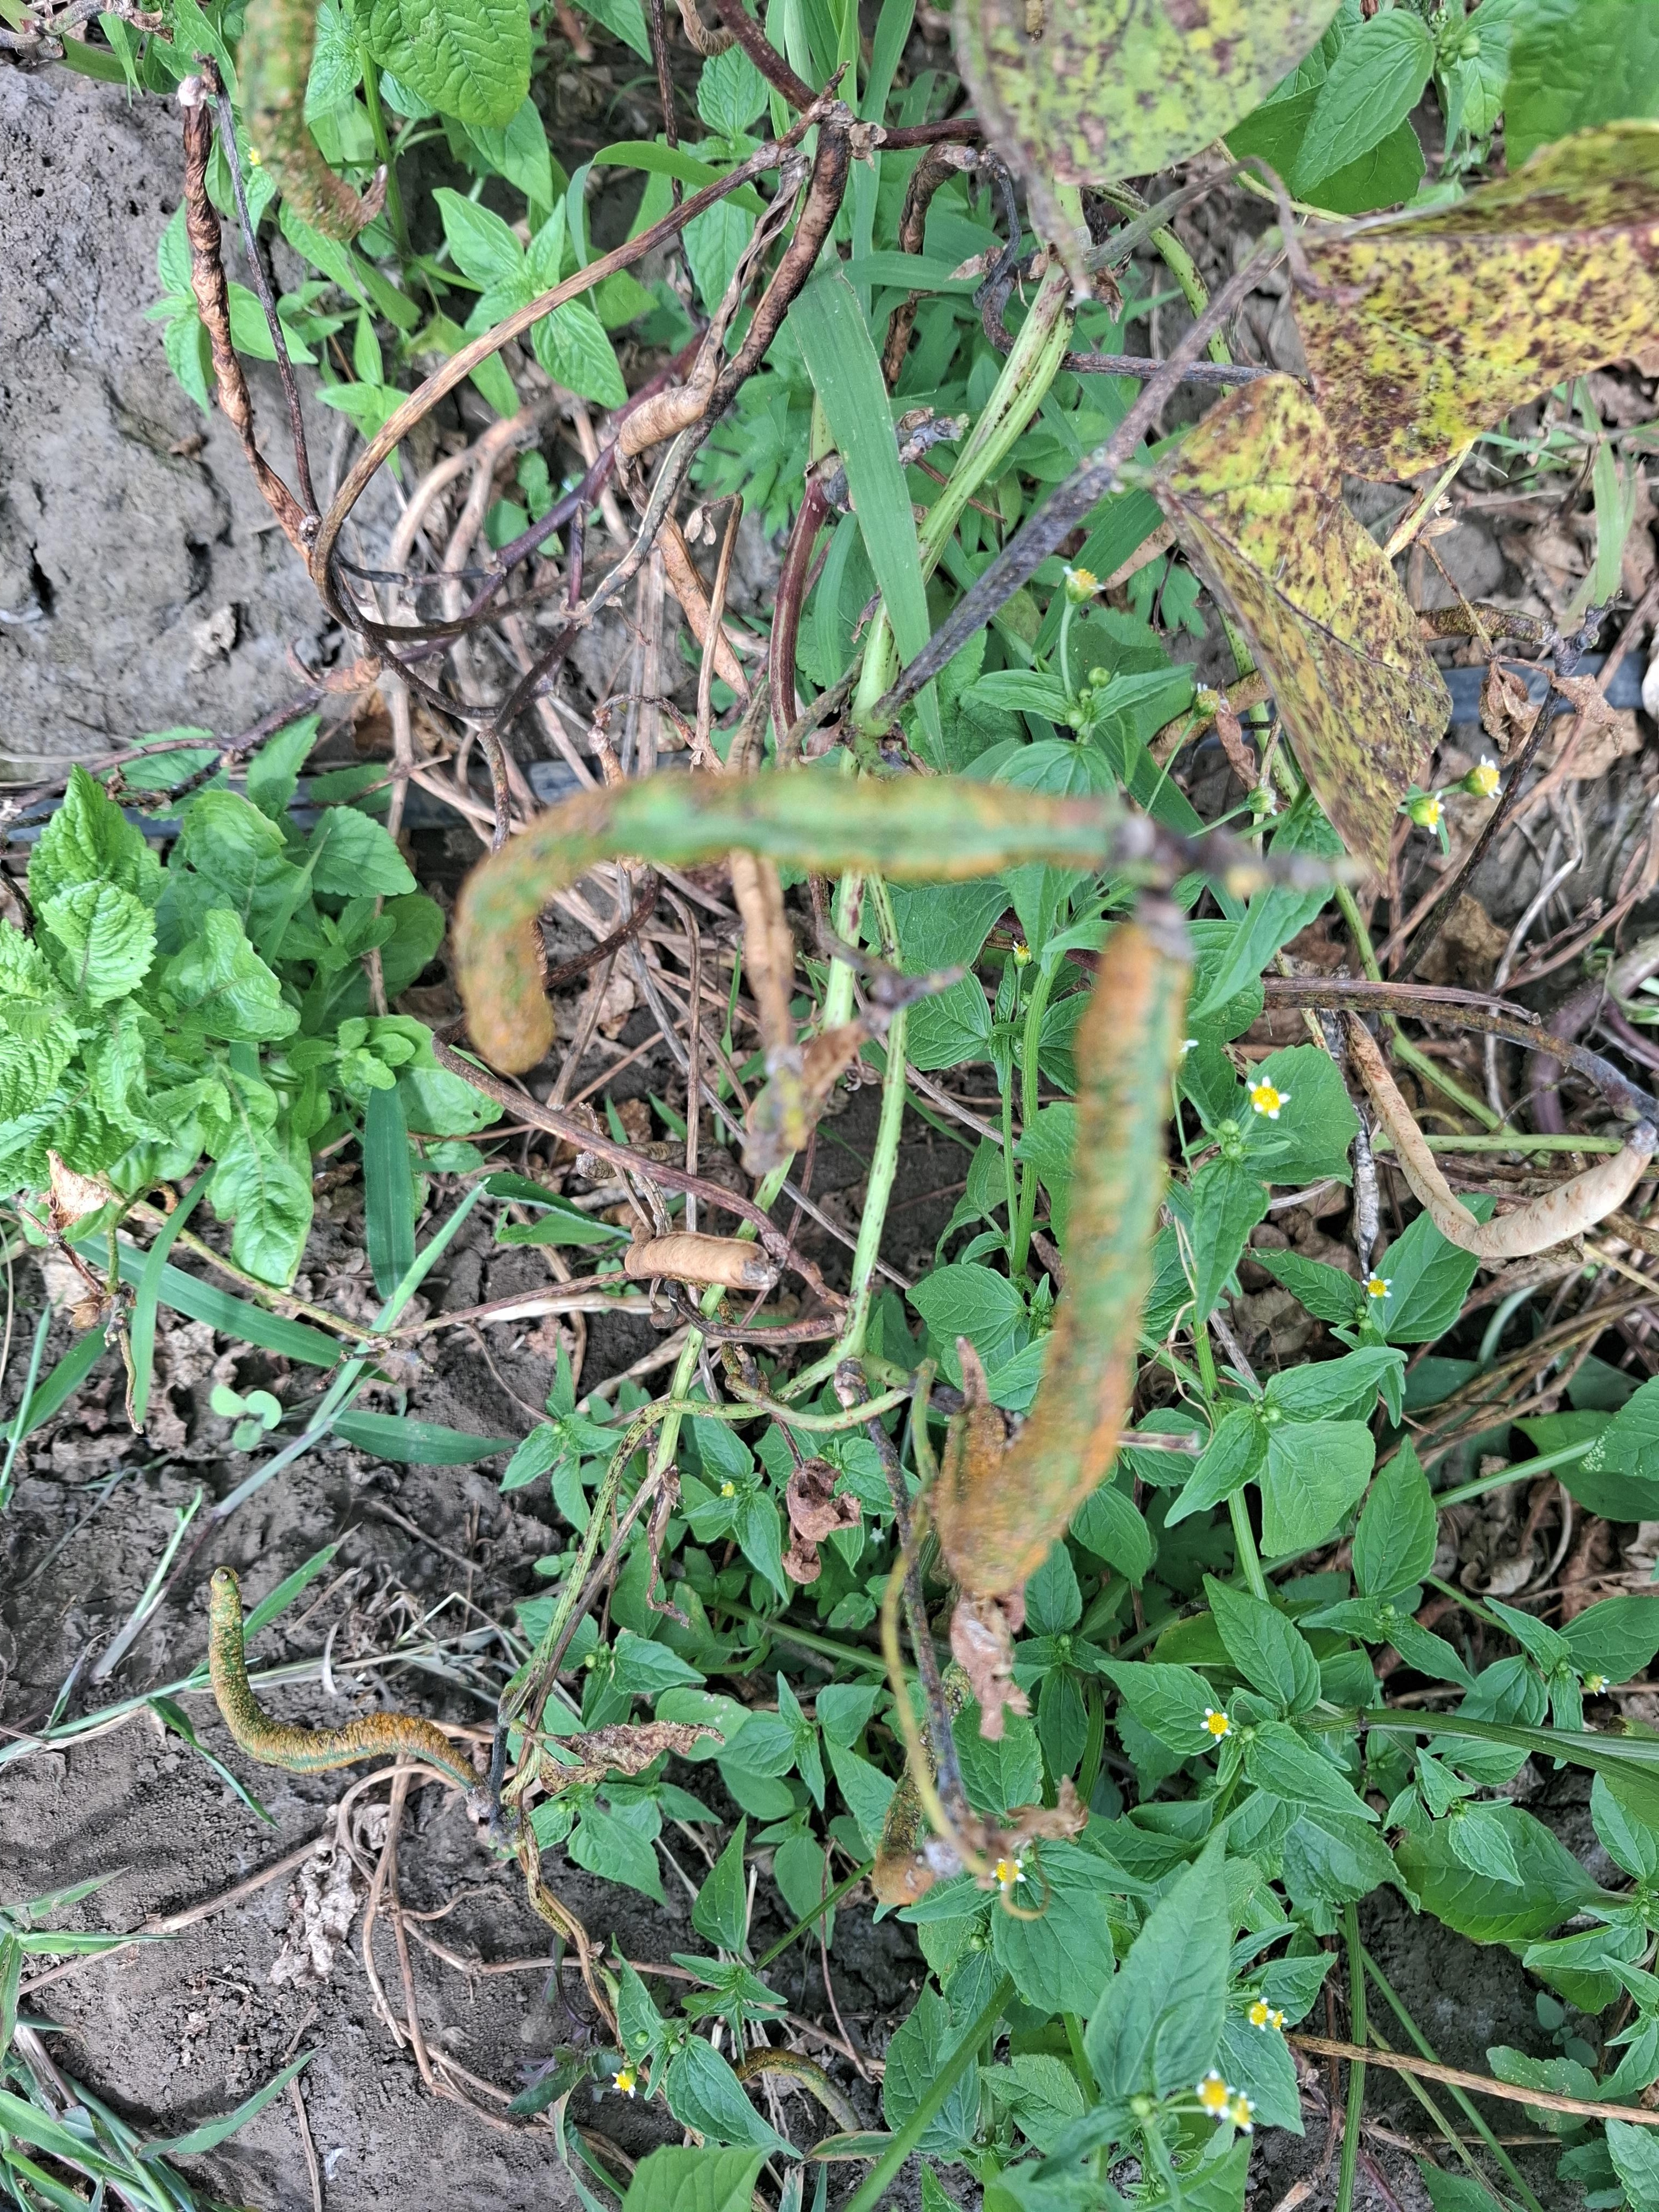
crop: cowpea
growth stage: development pod
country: Tanzania
